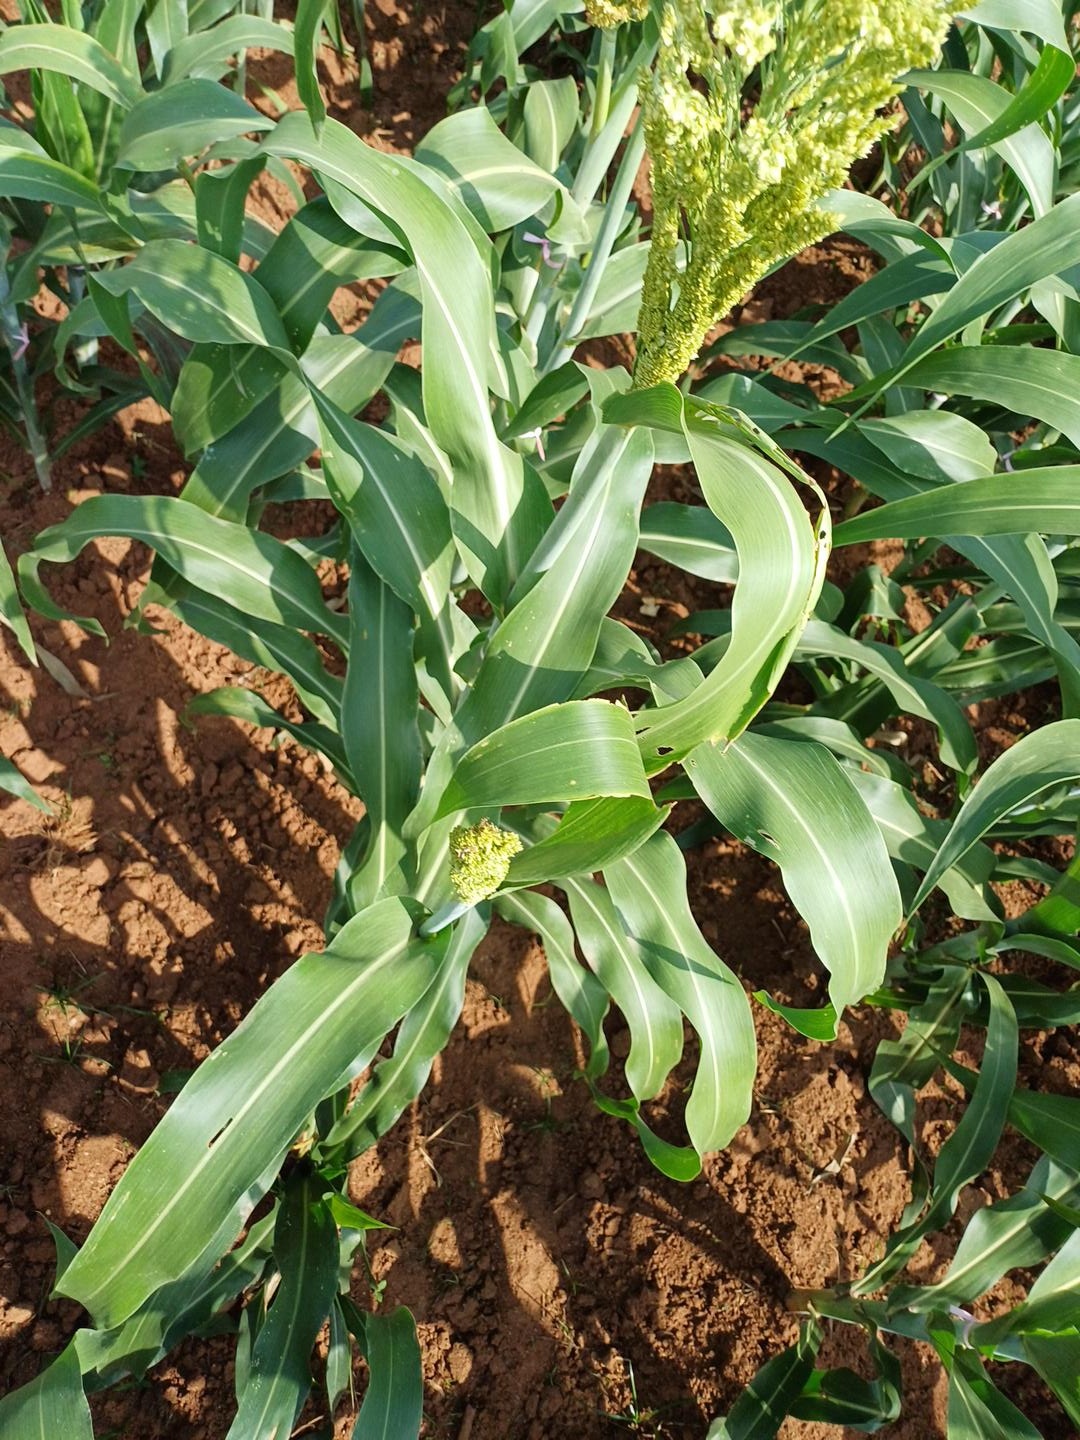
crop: sorghum
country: Kenya
